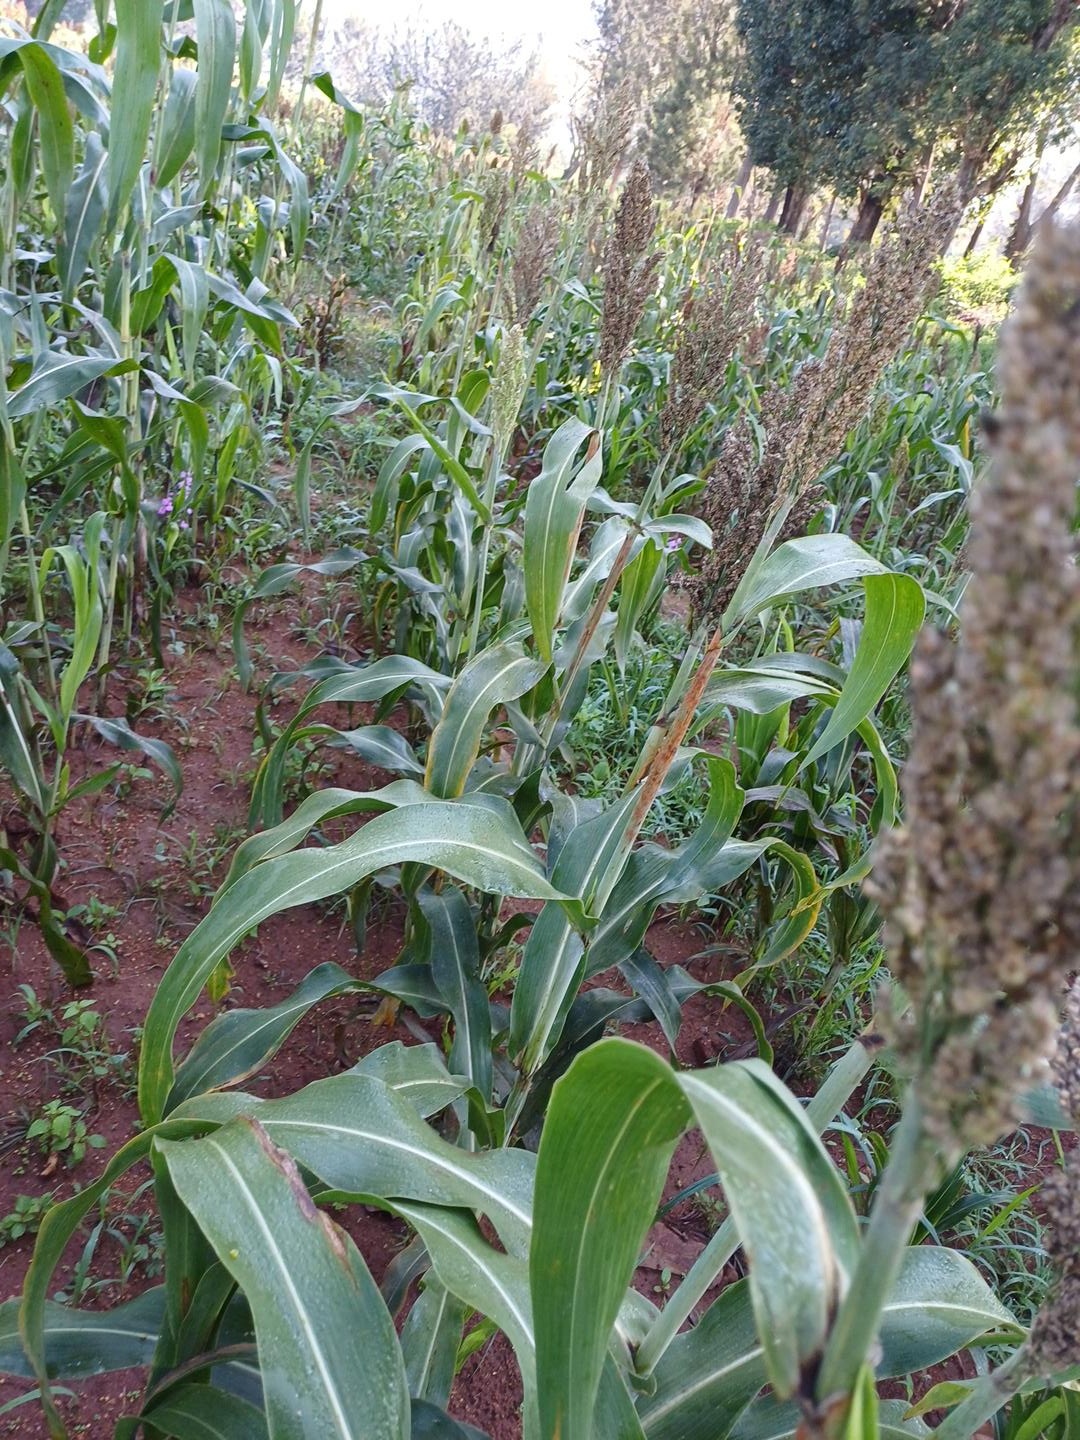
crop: sorghum
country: Kenya
